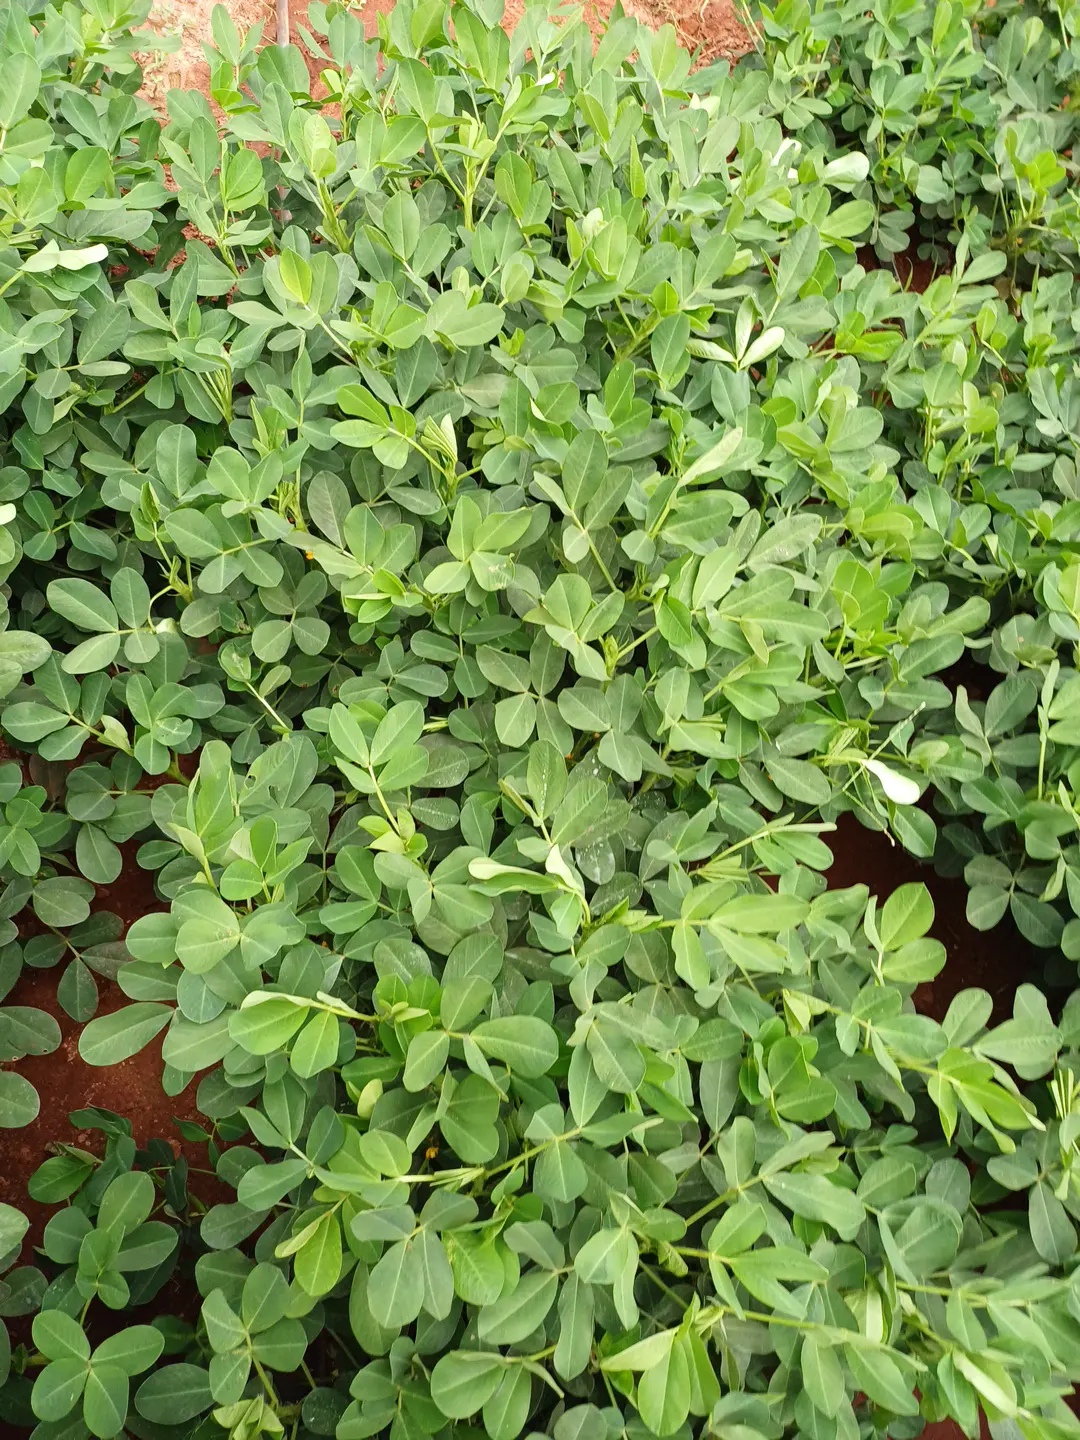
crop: groundnut
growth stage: flowering
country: Kenya
